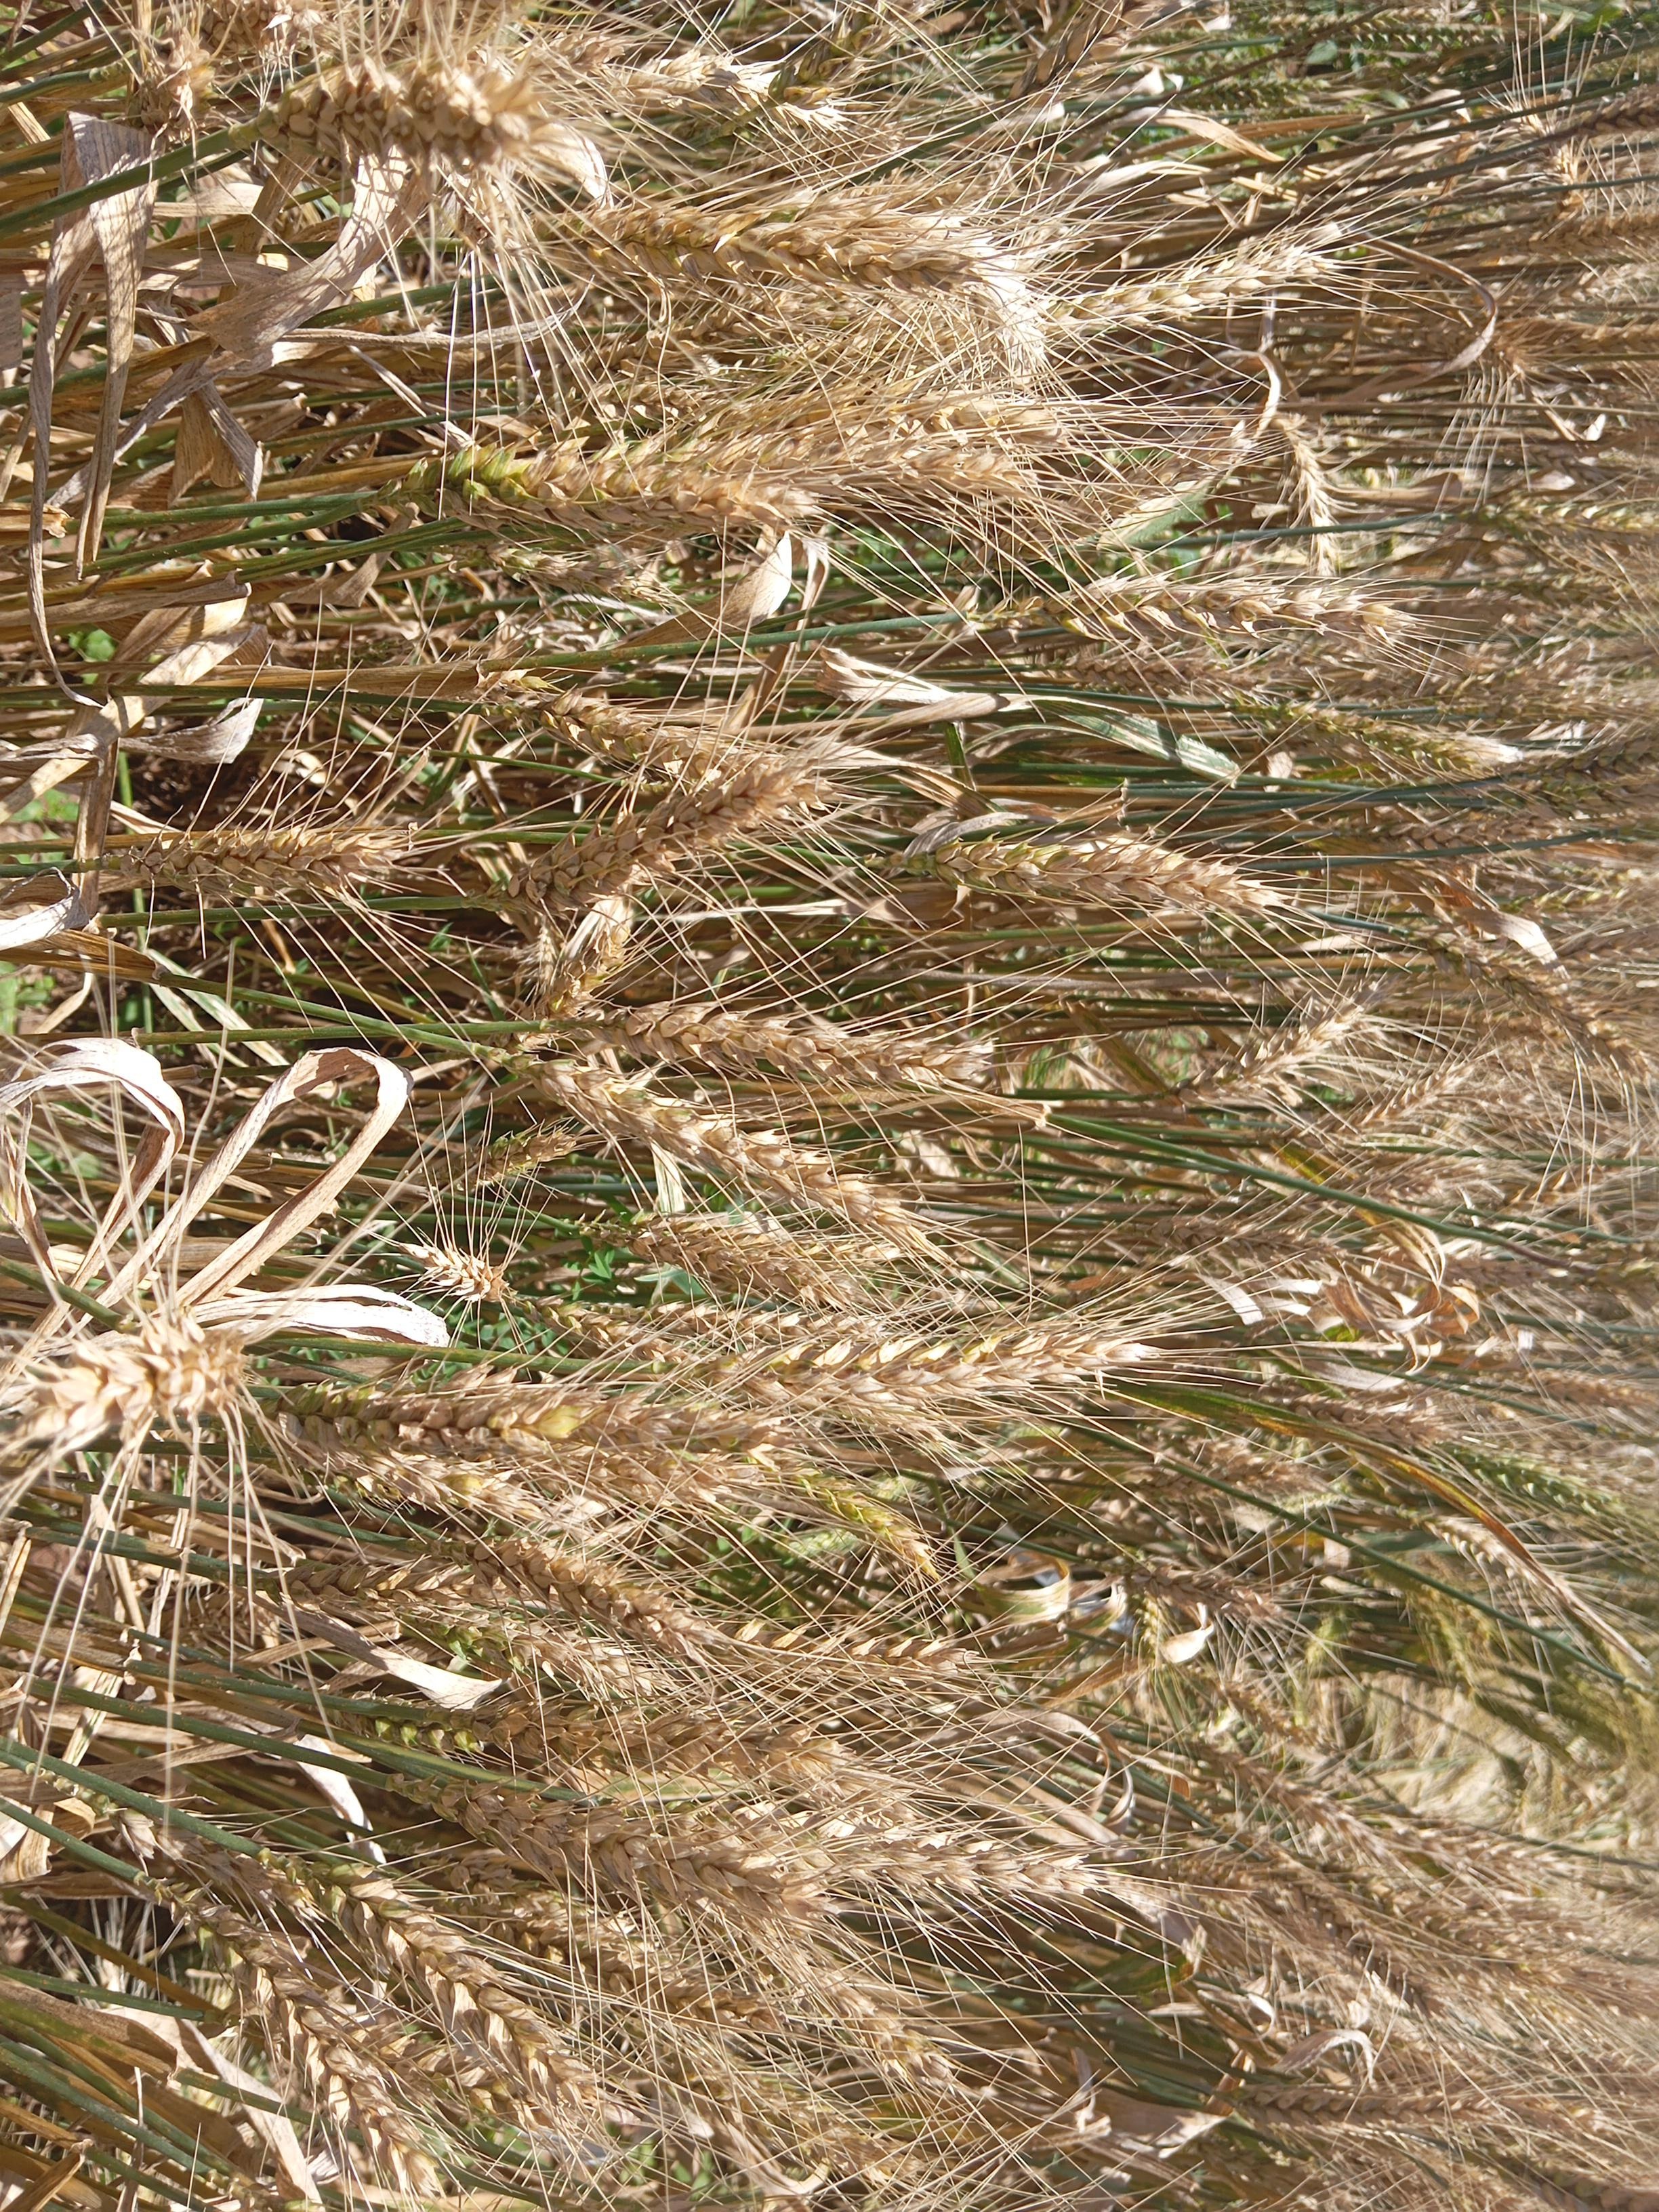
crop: wheat
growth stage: maturity
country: Kenya
